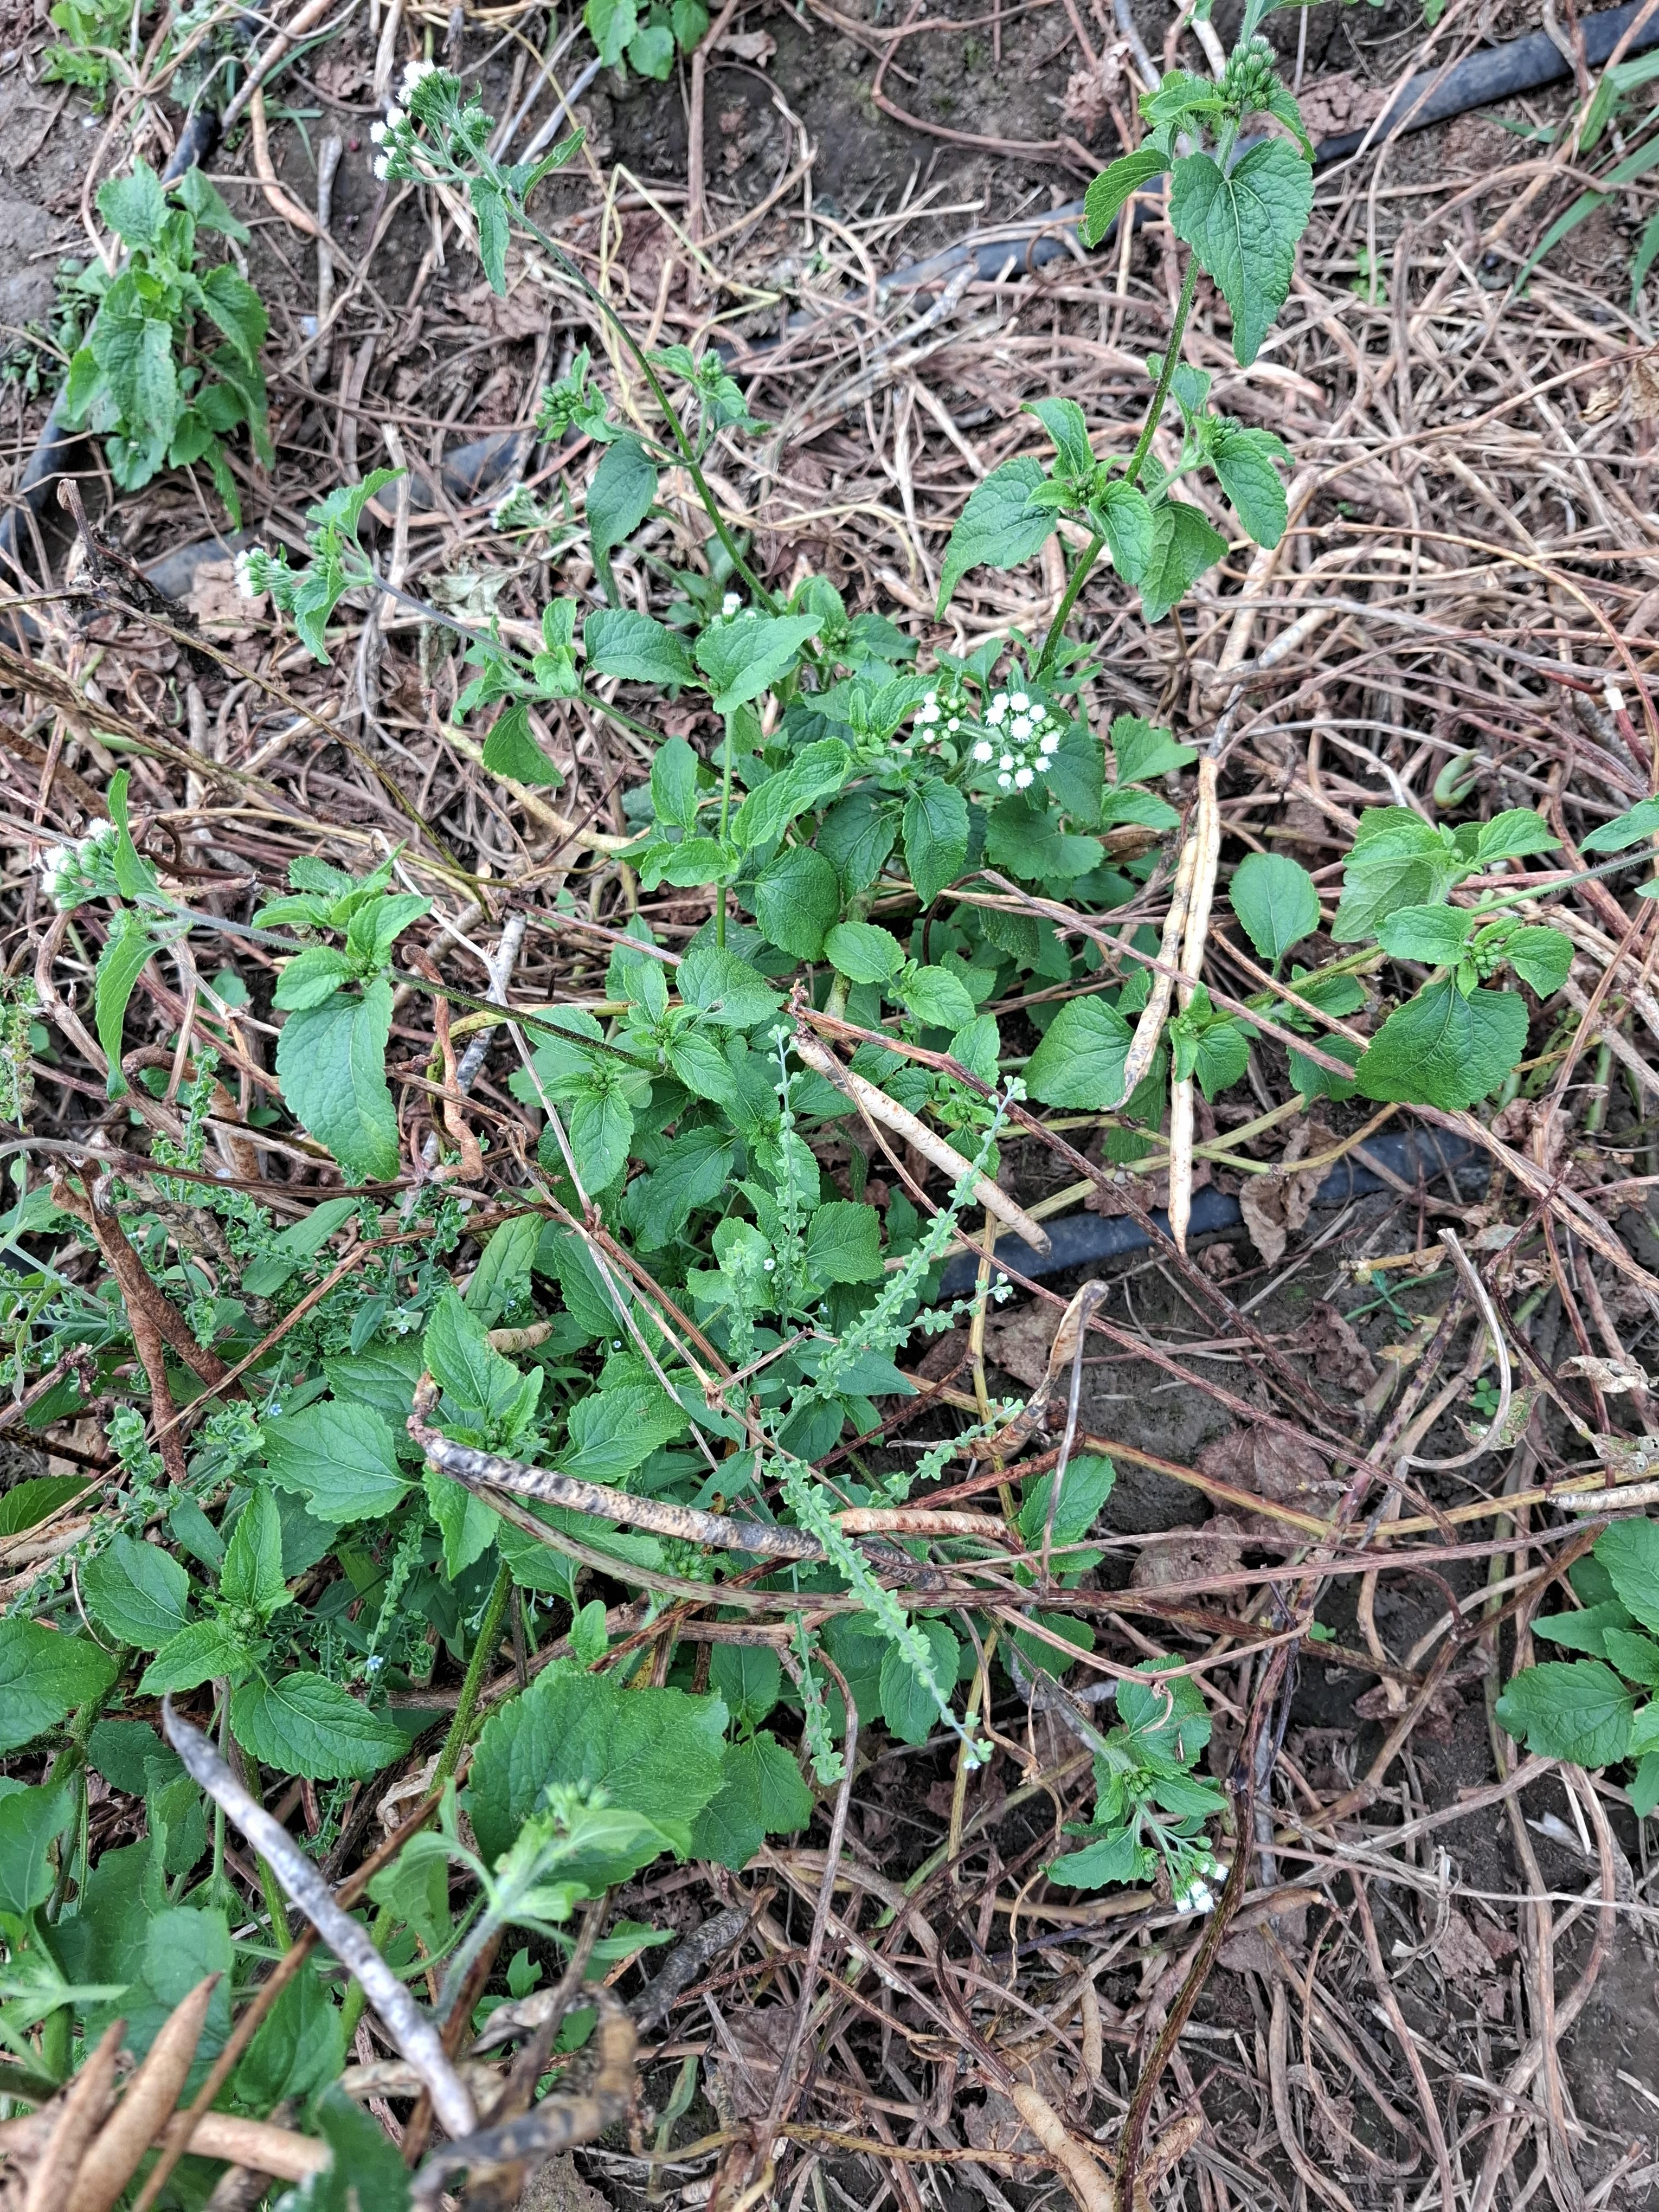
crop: cowpea
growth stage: development pod
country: Tanzania
